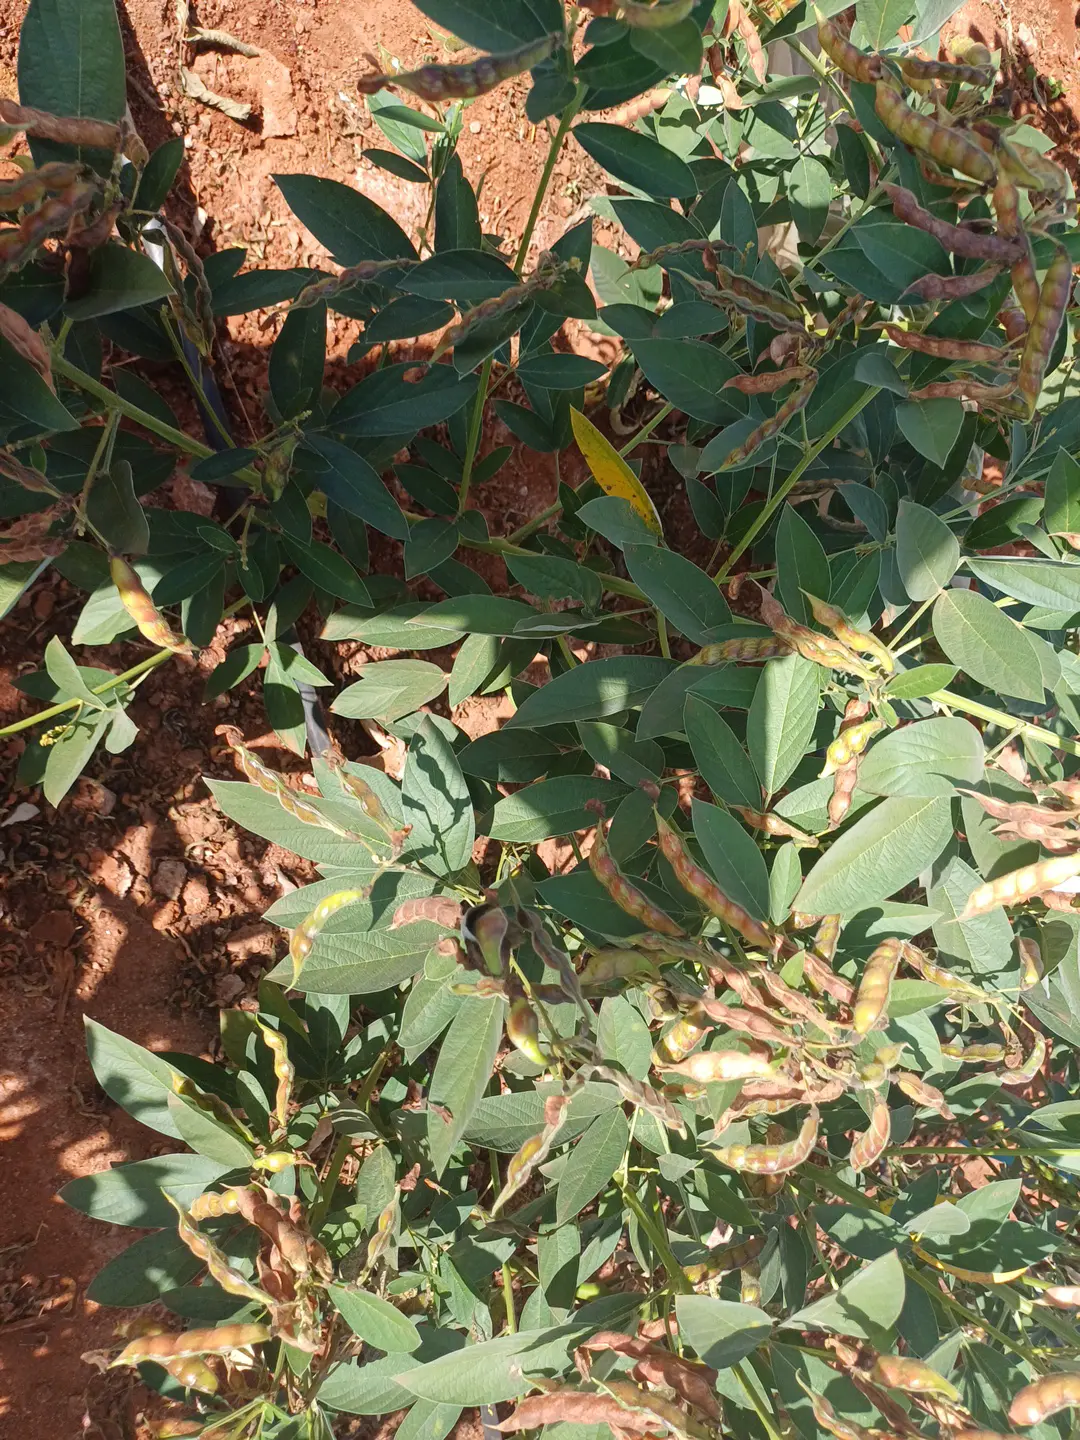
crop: pigeonpea
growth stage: development pod
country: Kenya
